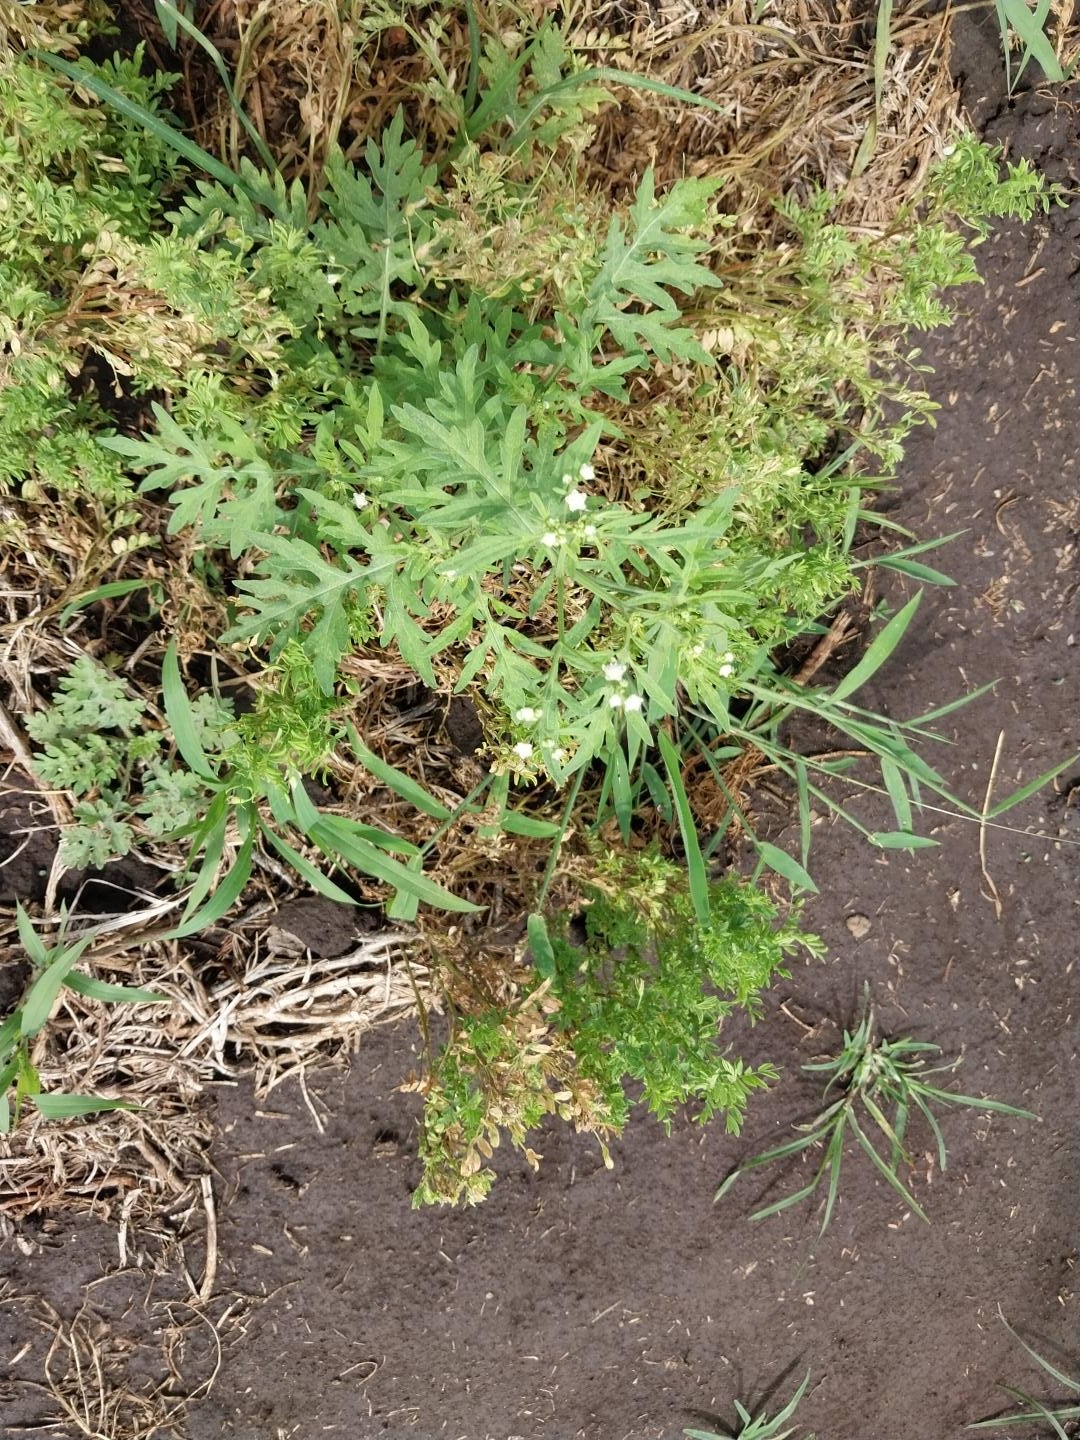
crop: lentil
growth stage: development pod
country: Tanzania
